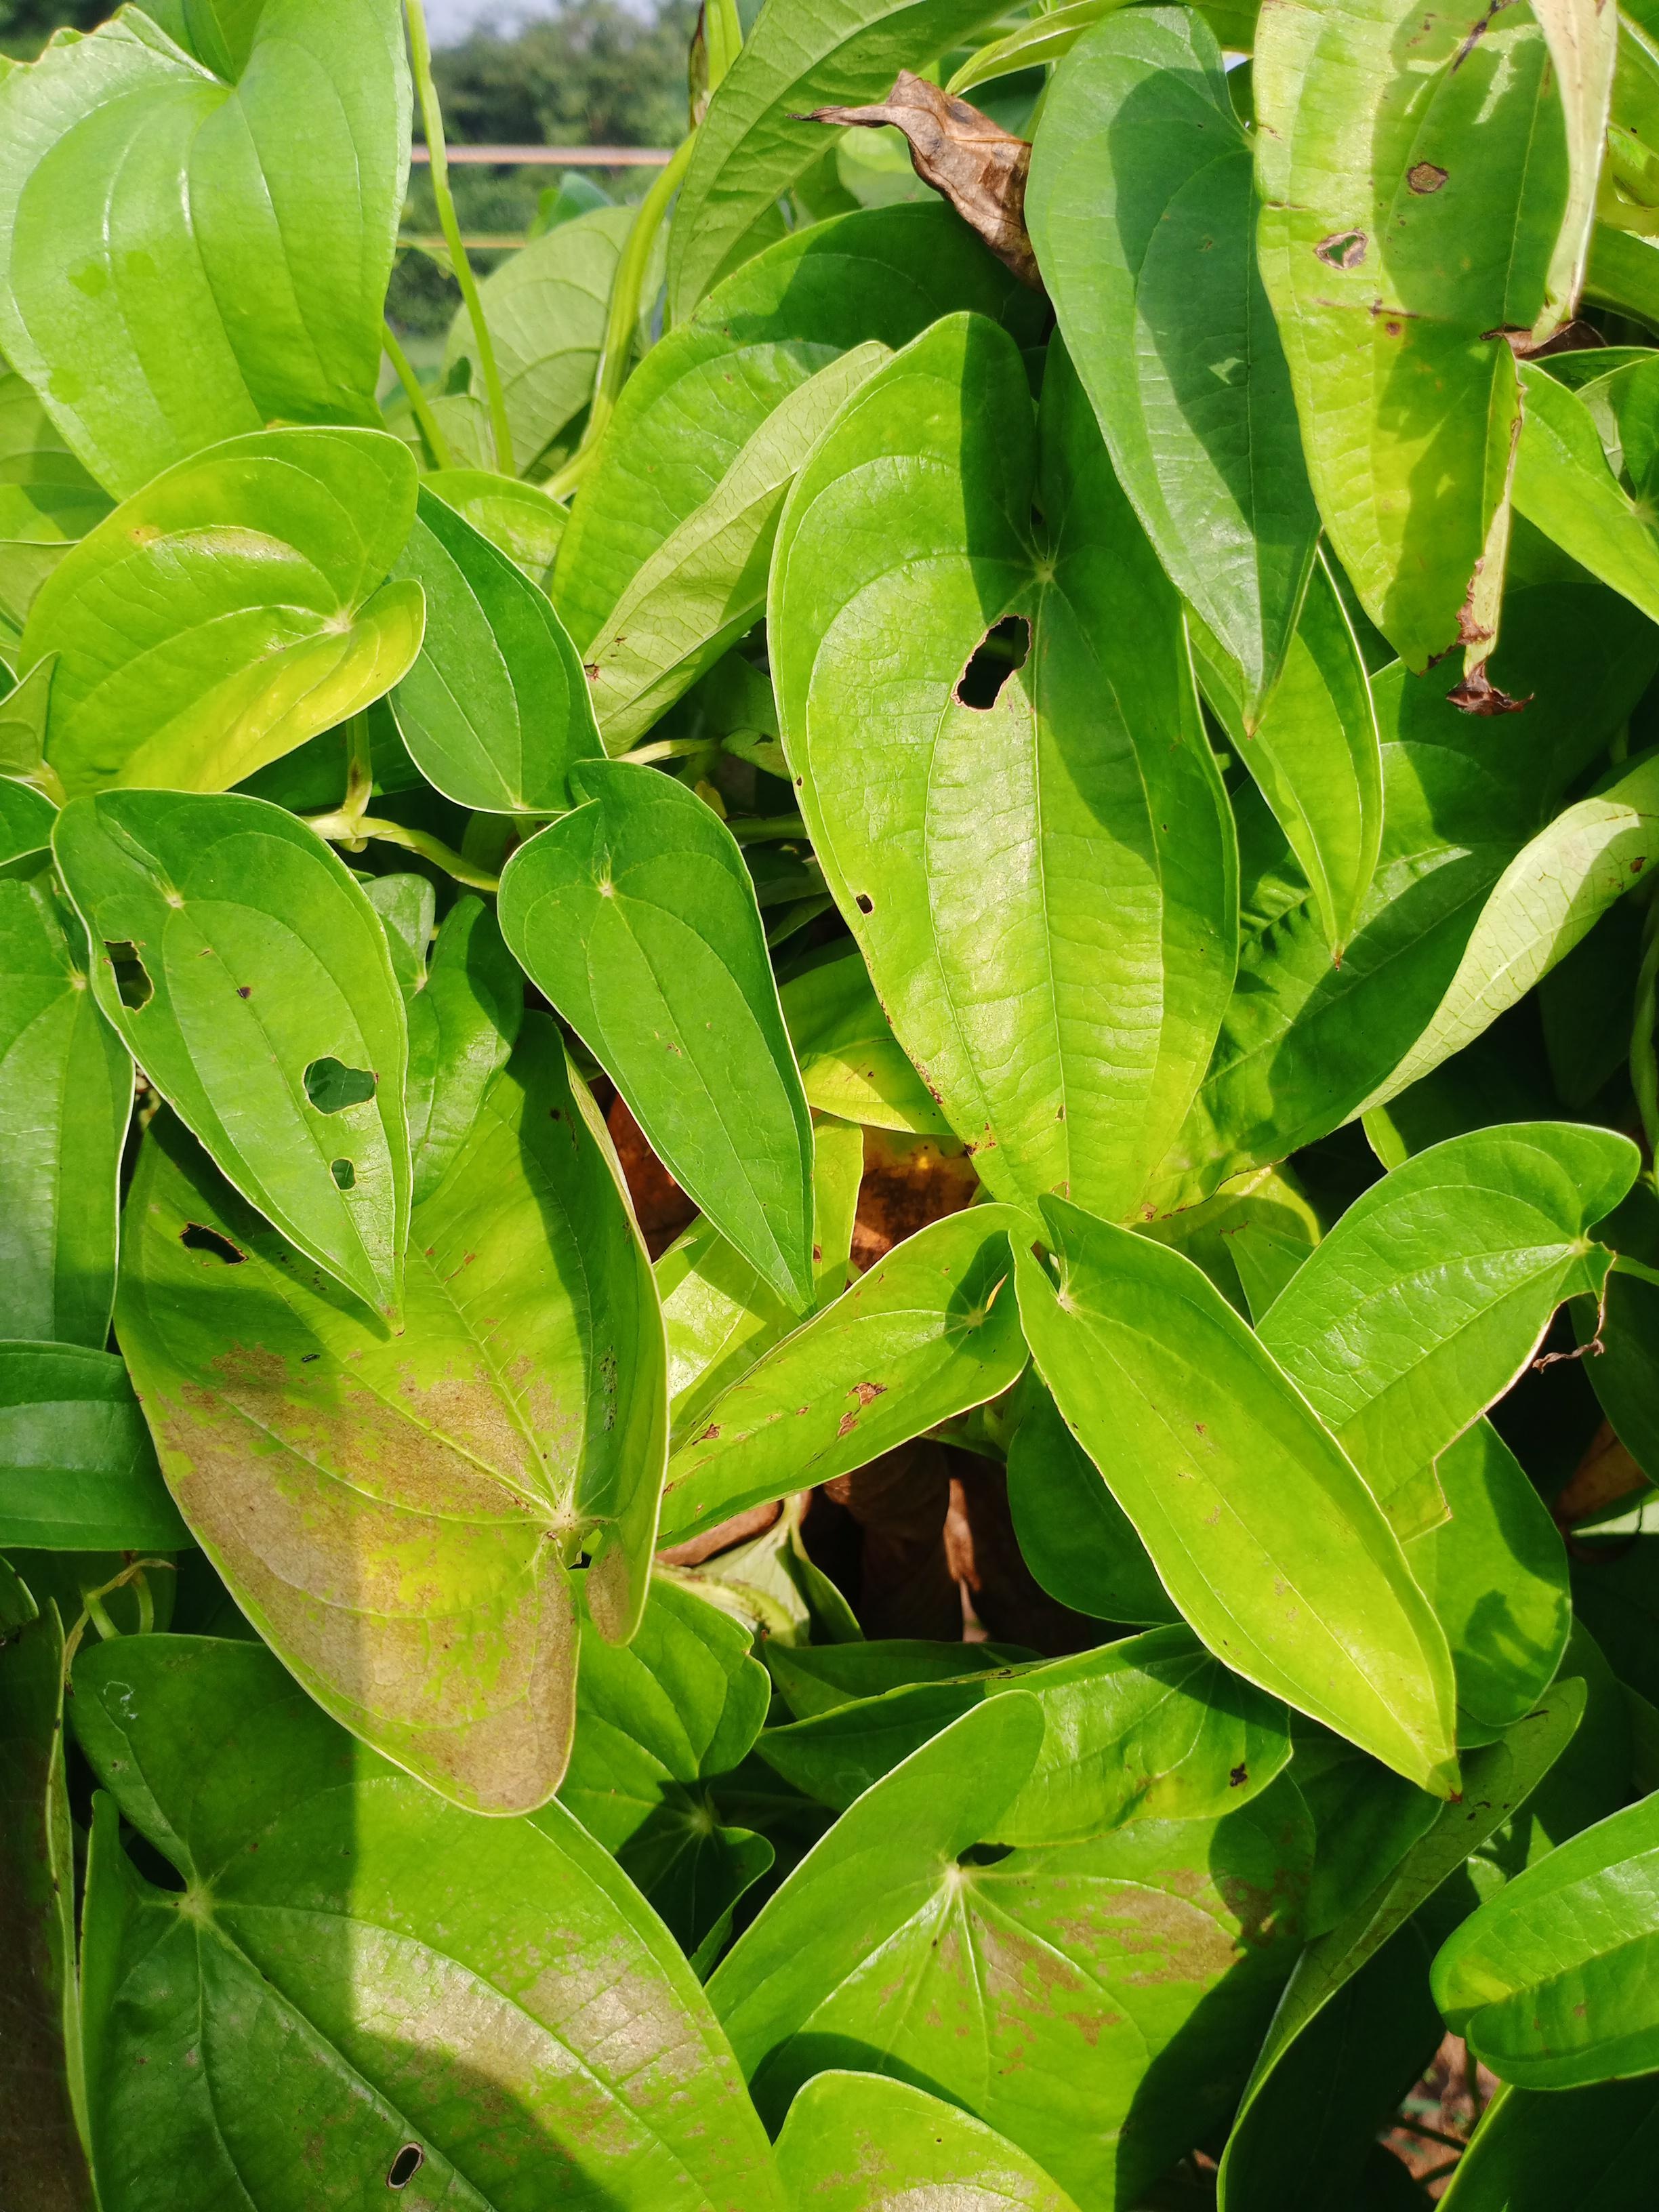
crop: yam
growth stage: vegetative
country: Nigeria
